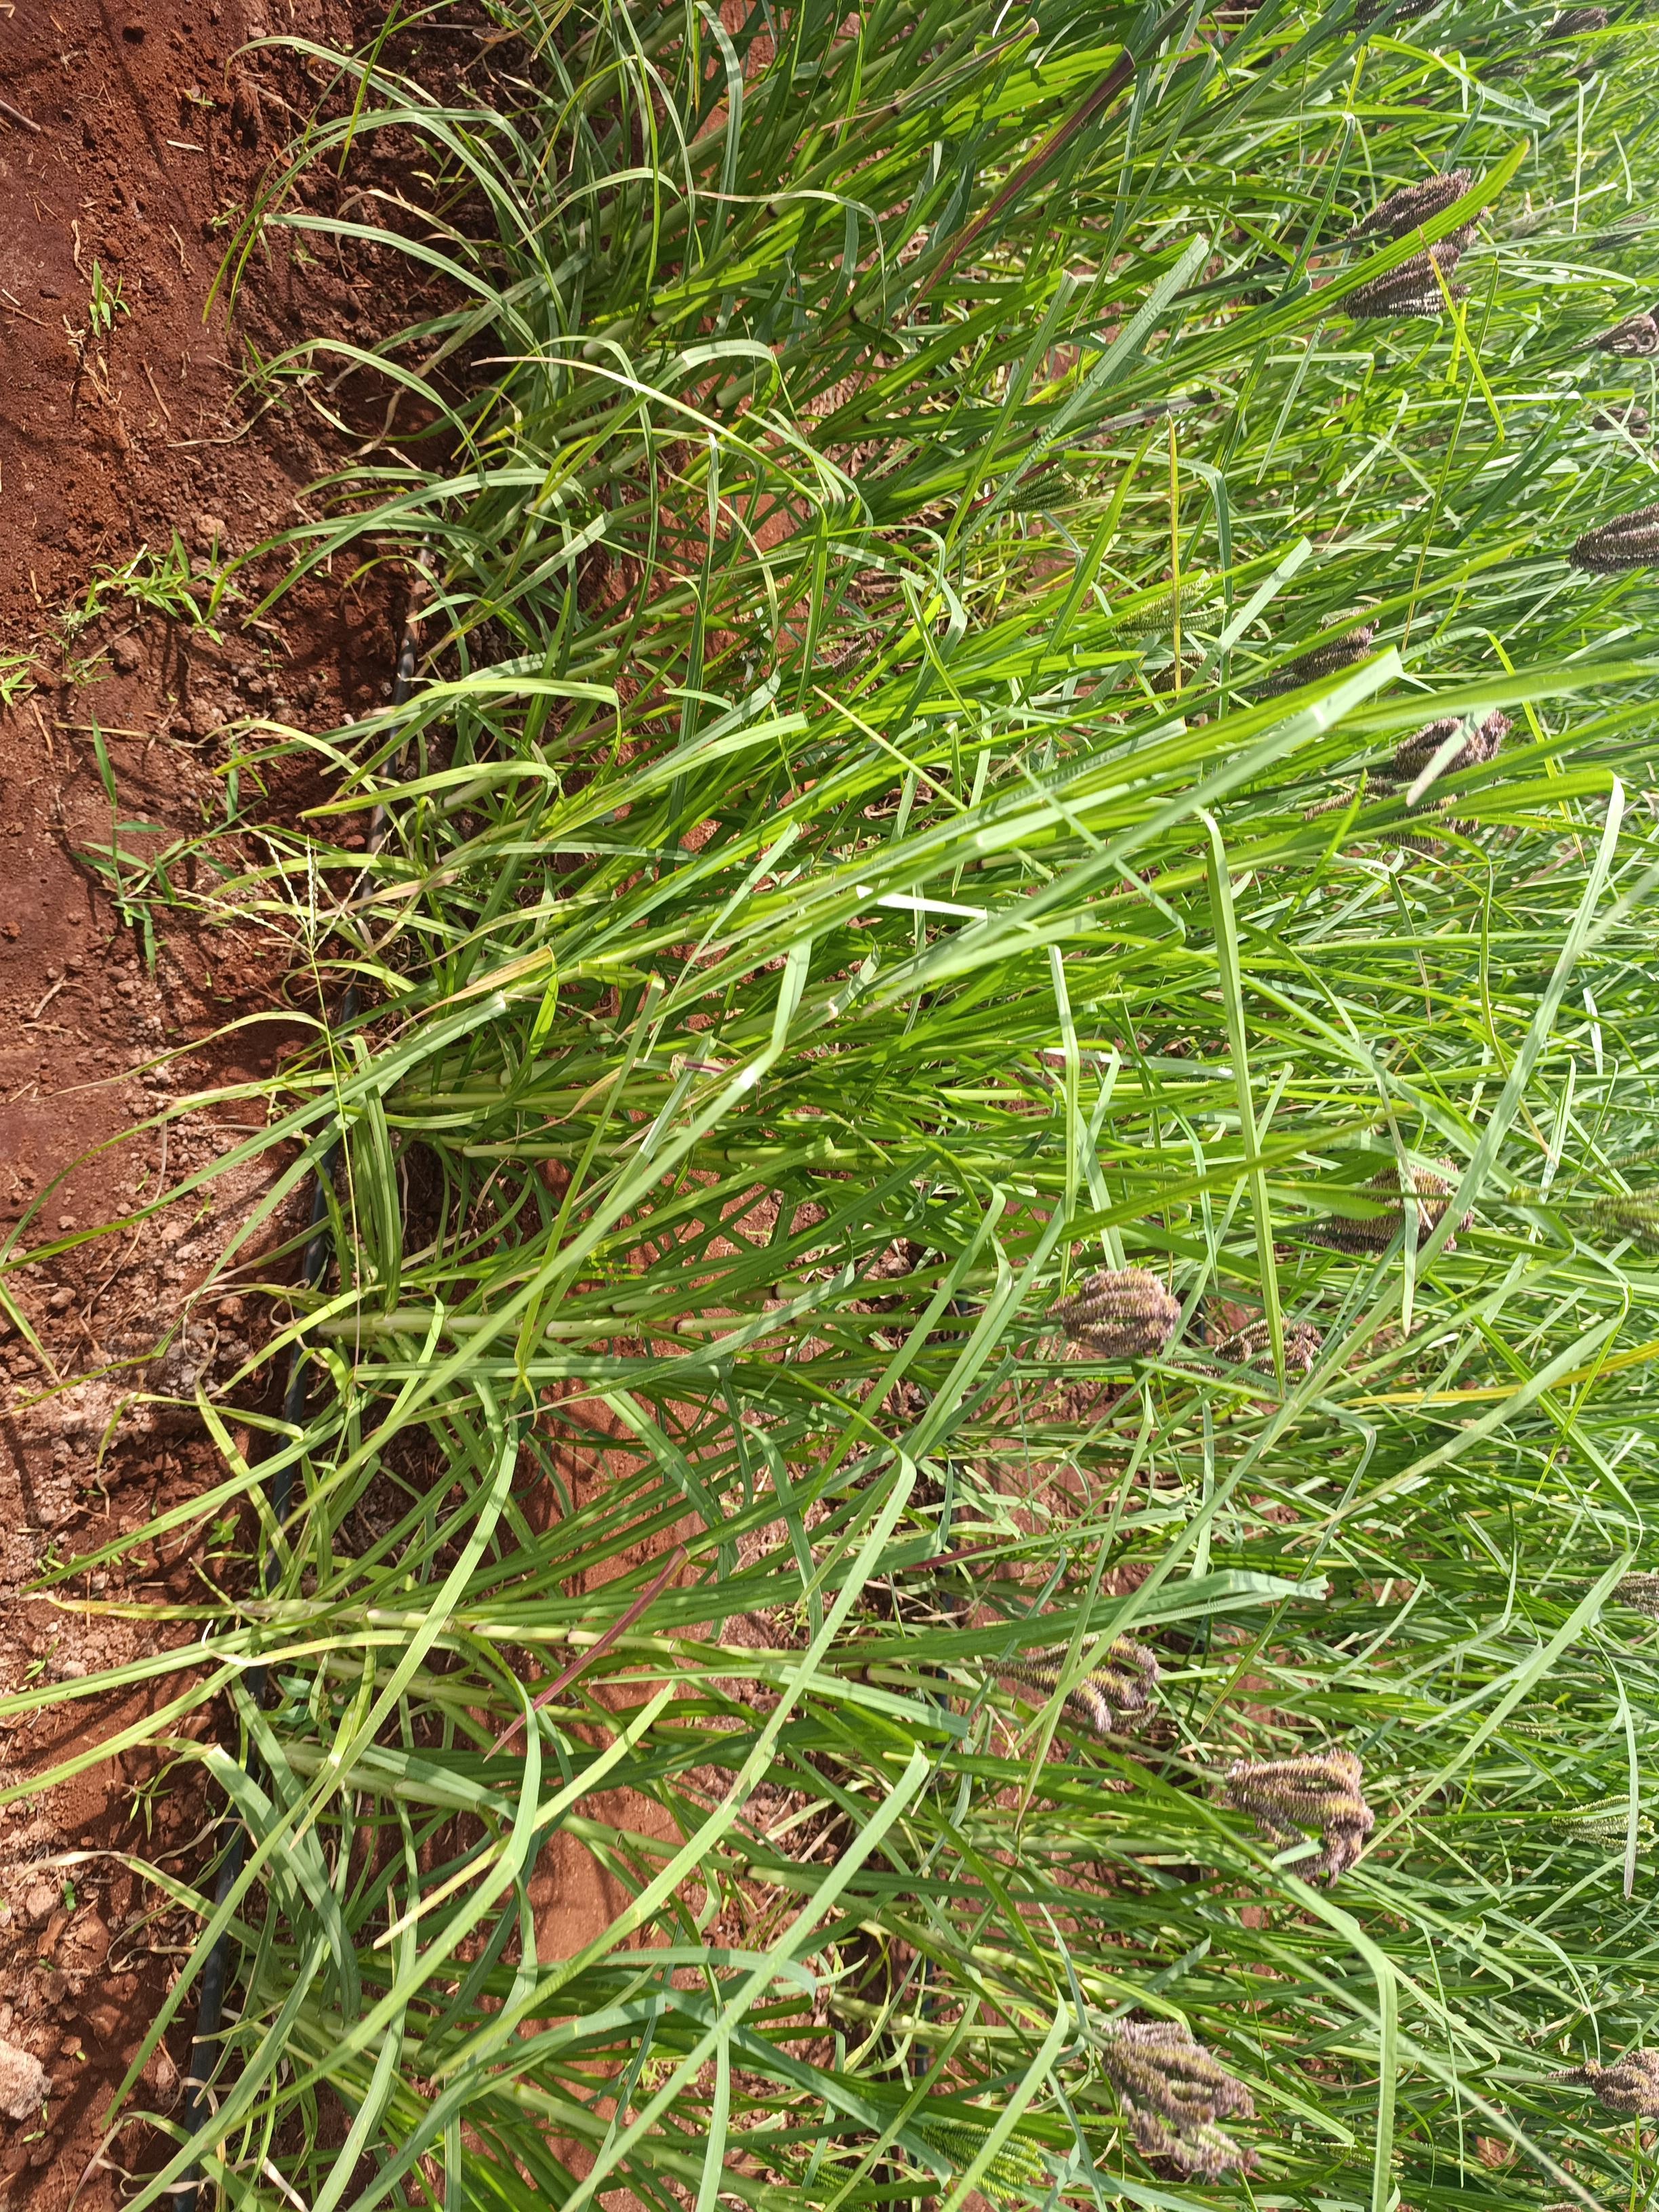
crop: finger millet
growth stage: filling grain
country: Kenya
